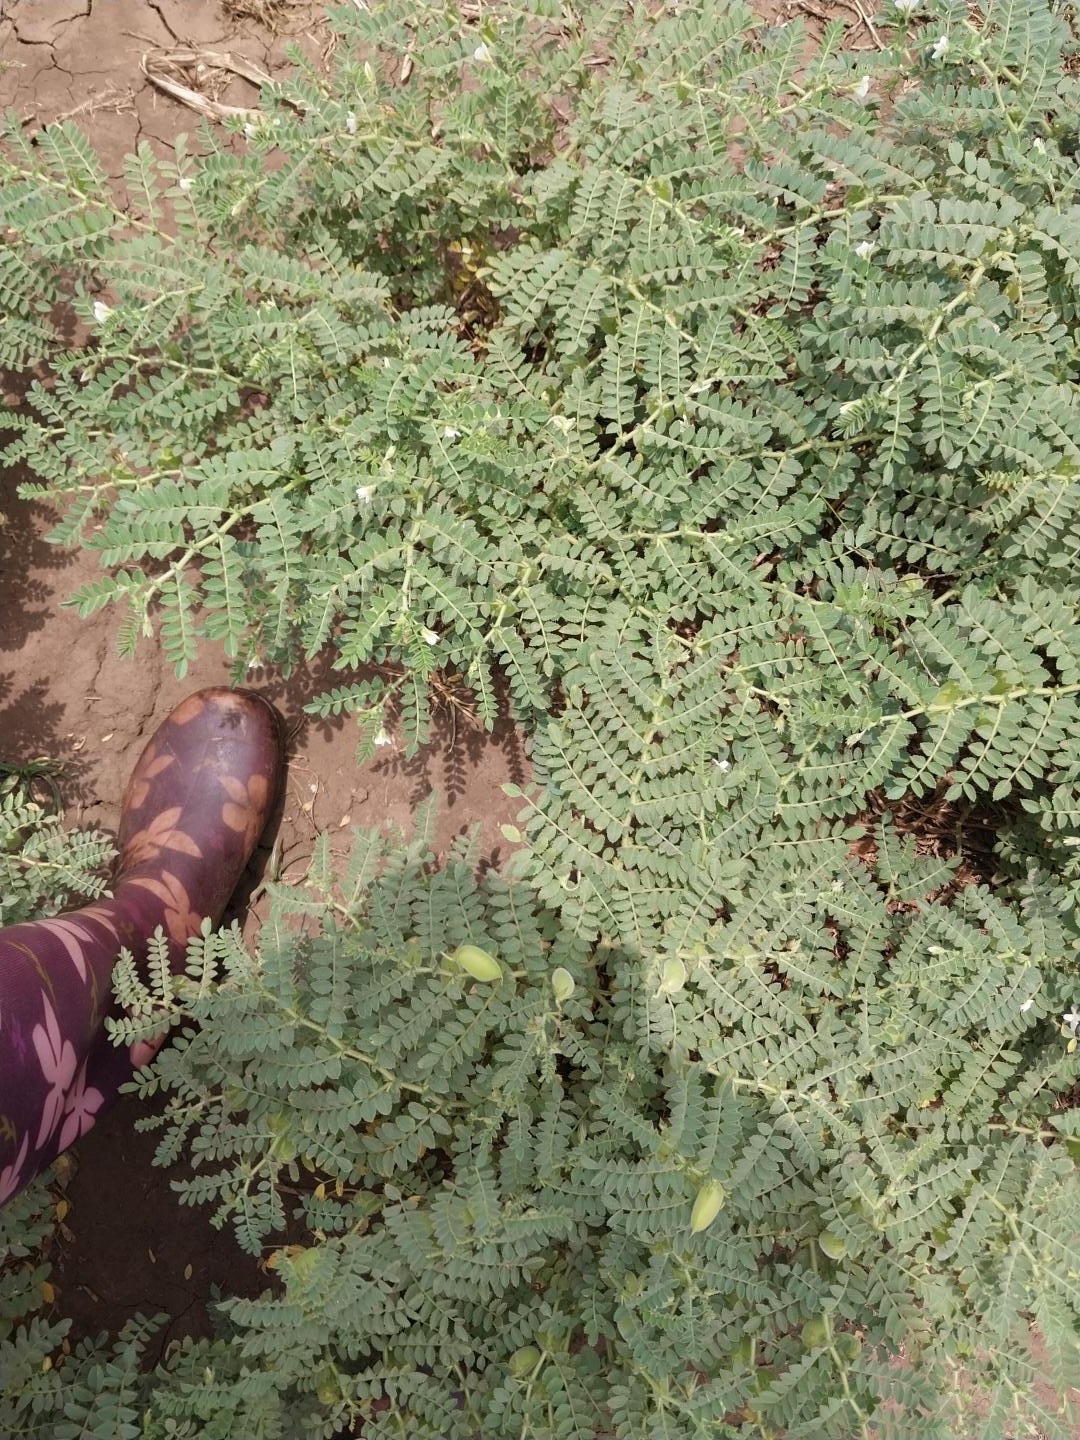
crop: chickpea
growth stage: development pod
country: Tanzania
